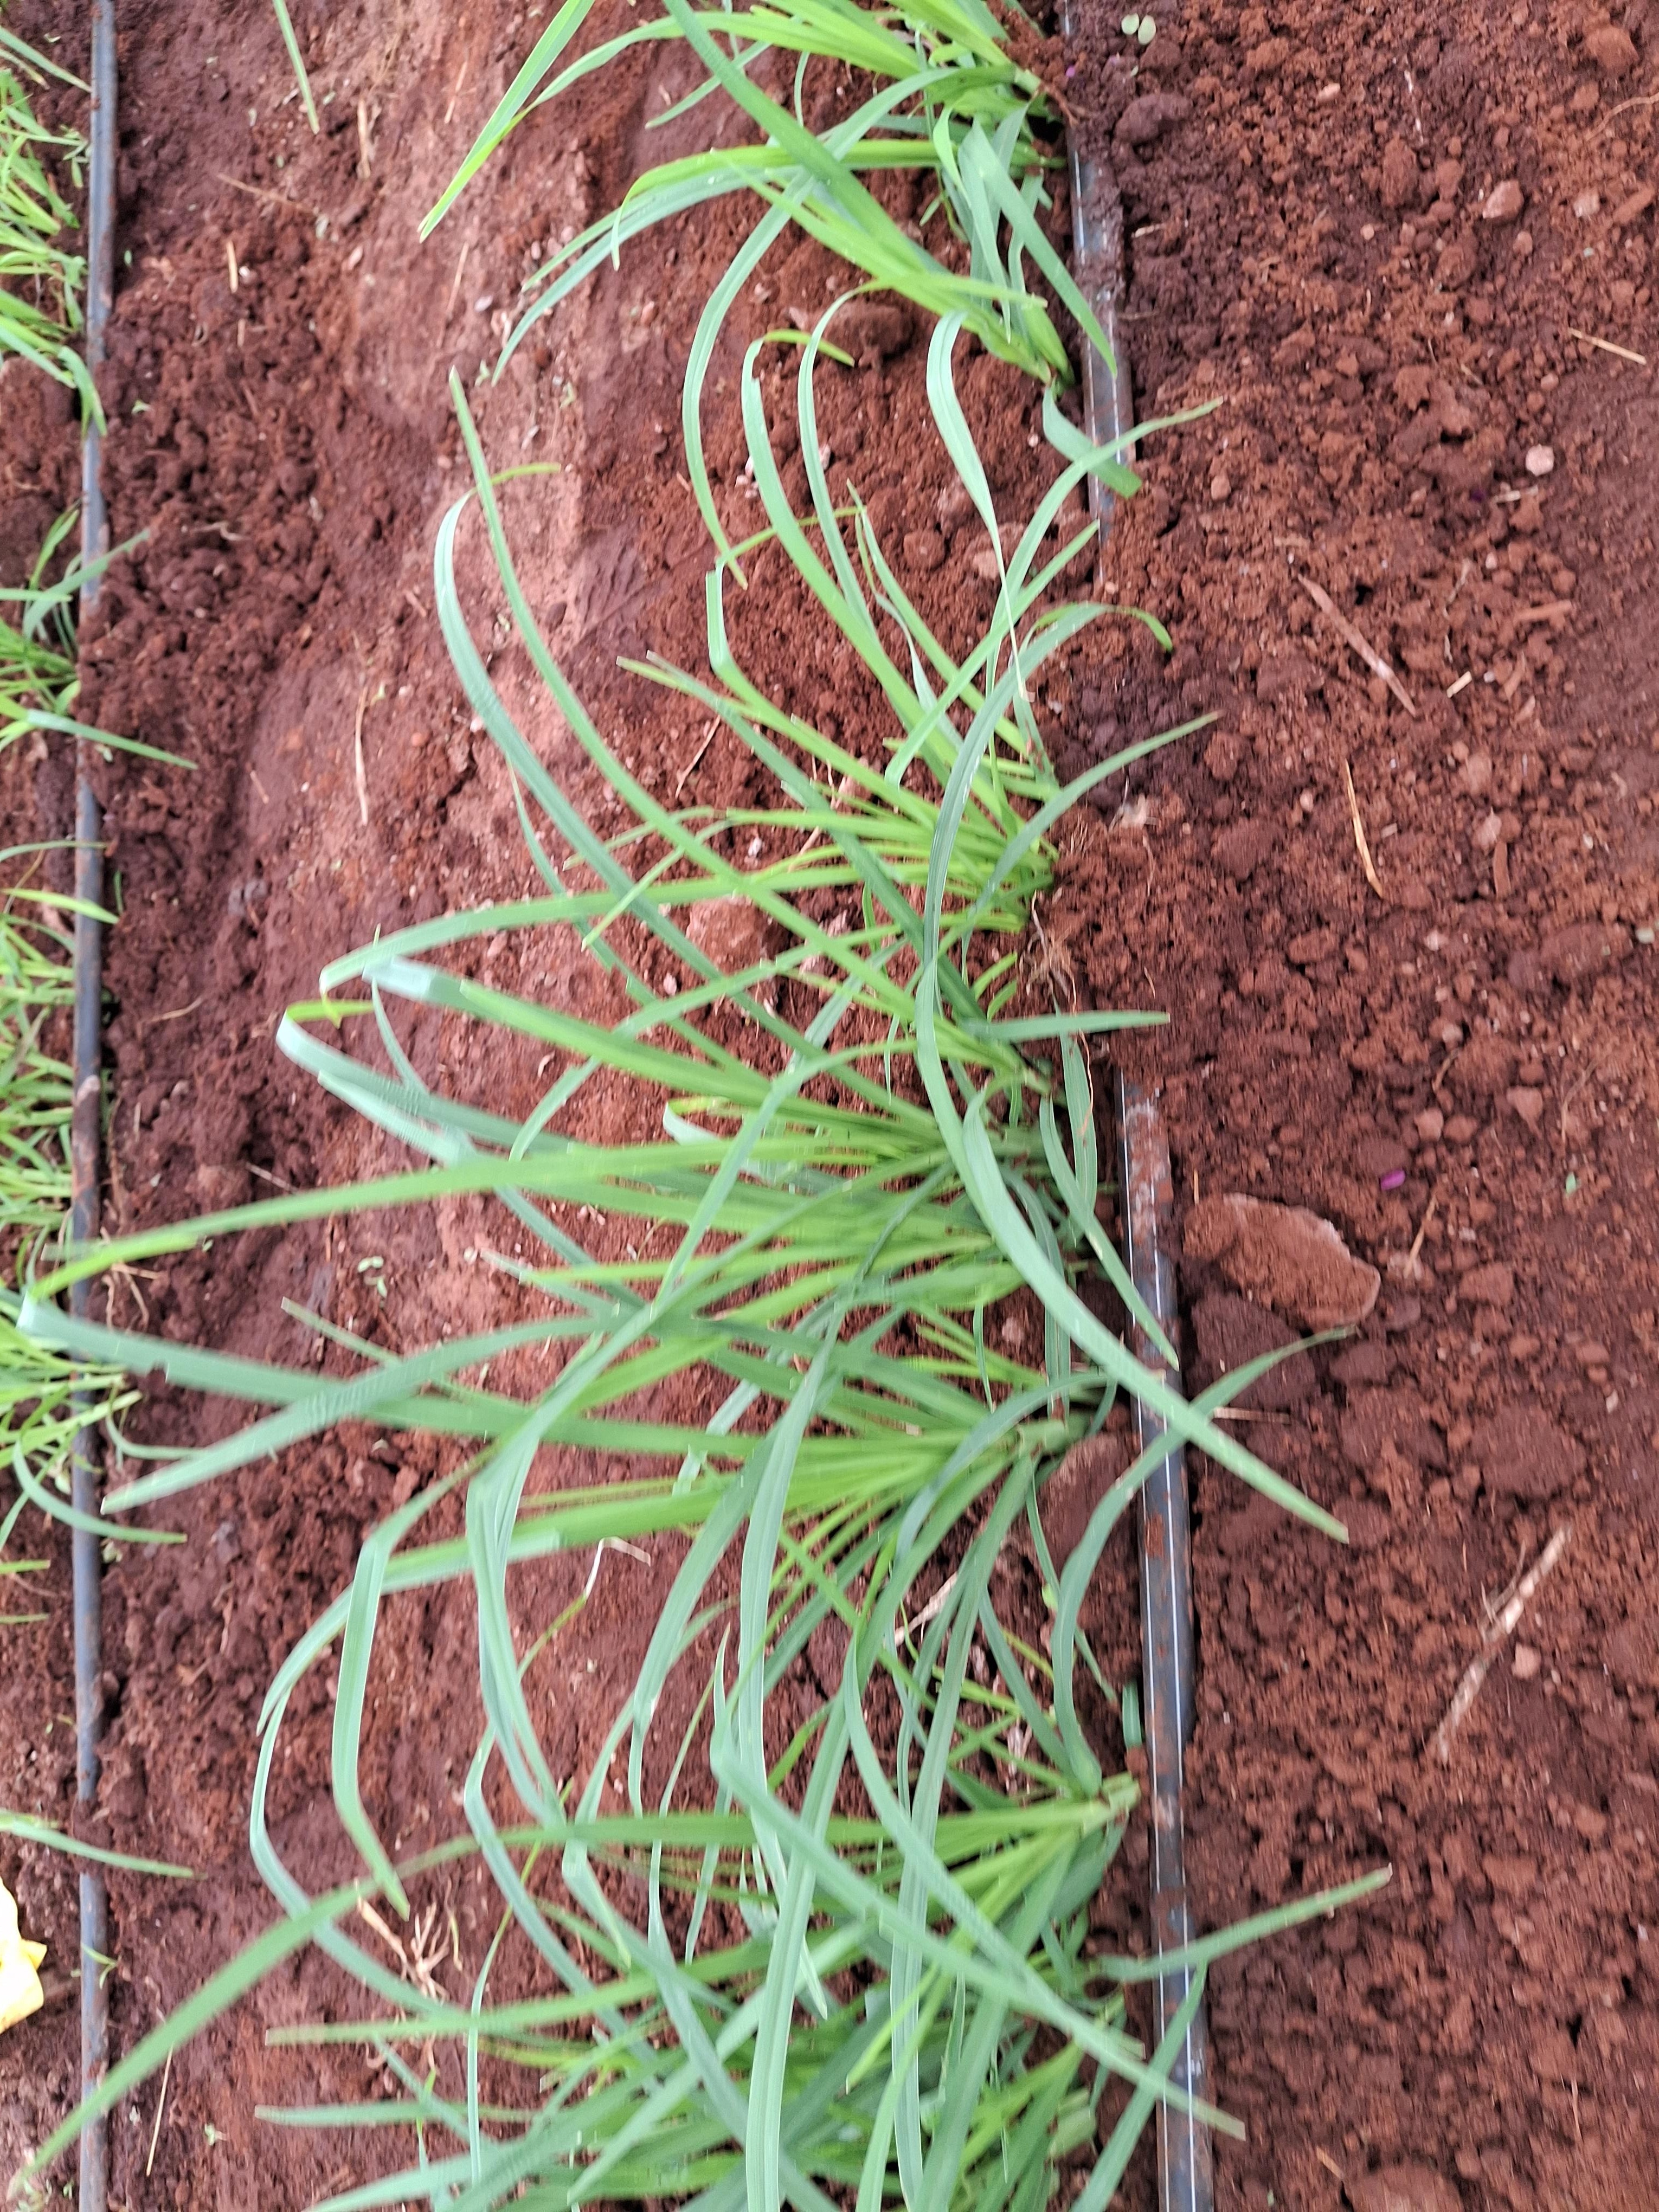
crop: finger millet
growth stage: vegetative
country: Kenya
